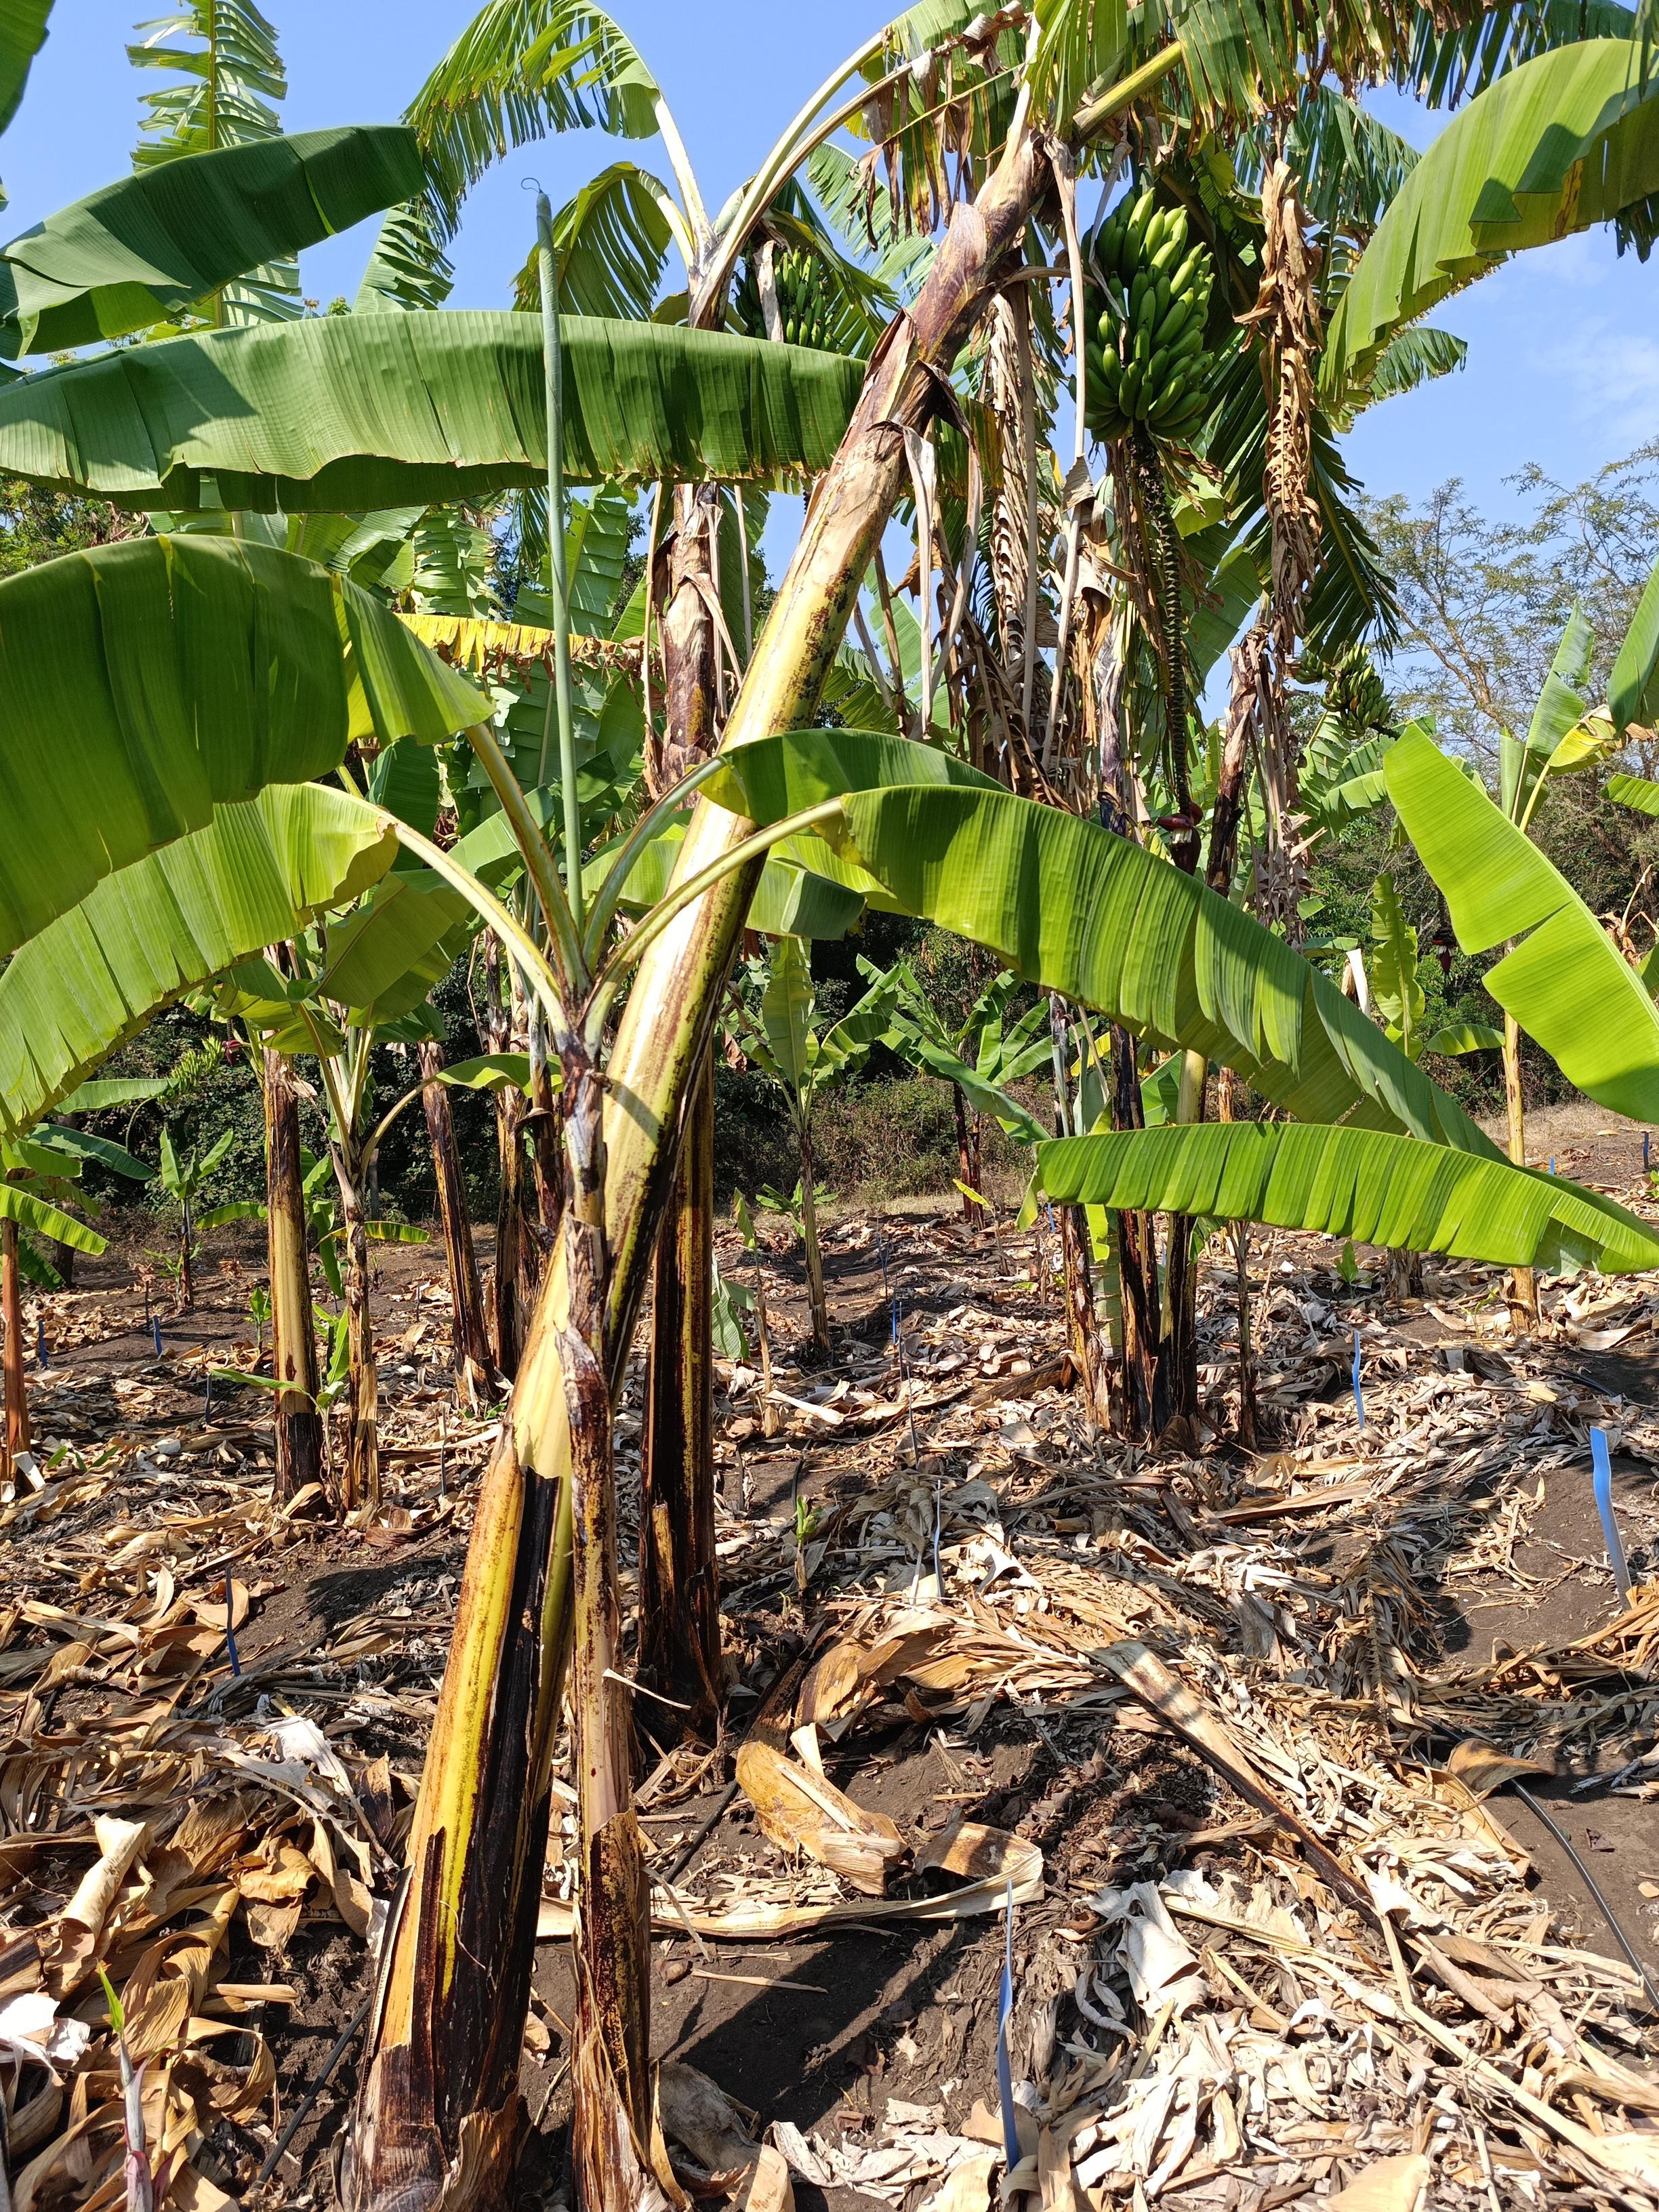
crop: banana
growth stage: development fruit
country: Tanzania
